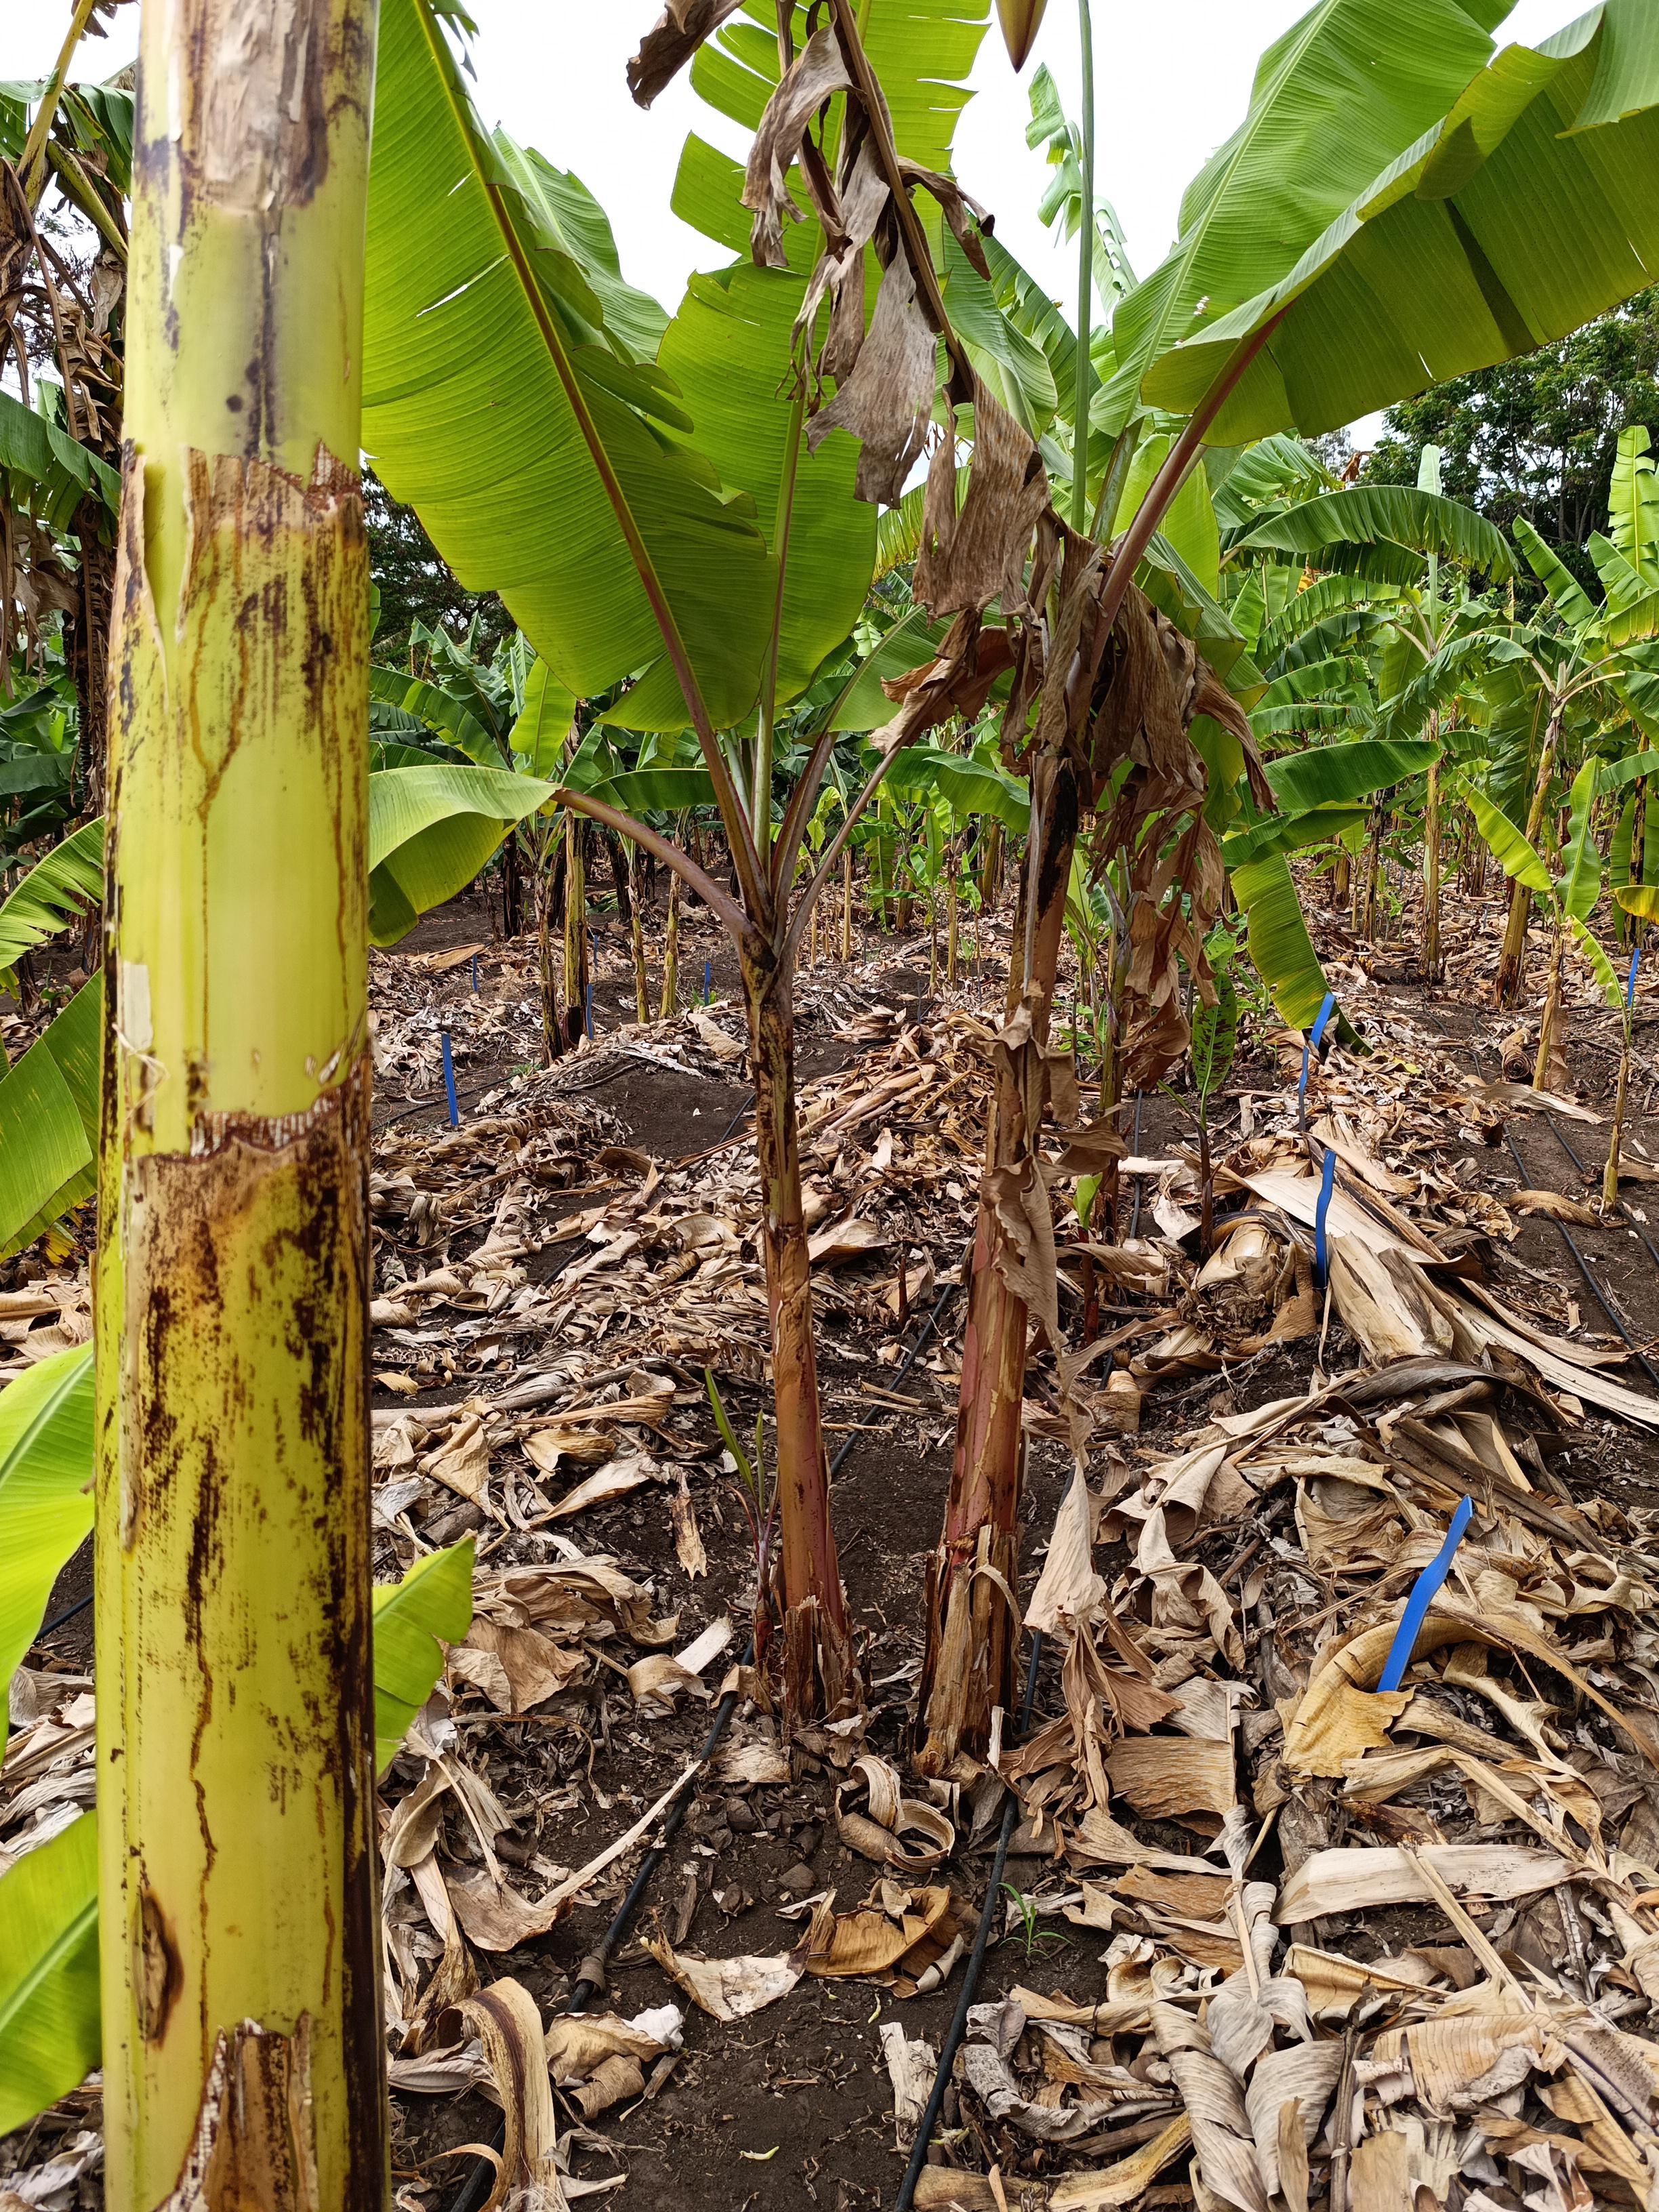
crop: banana
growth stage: vegetative
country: Tanzania
